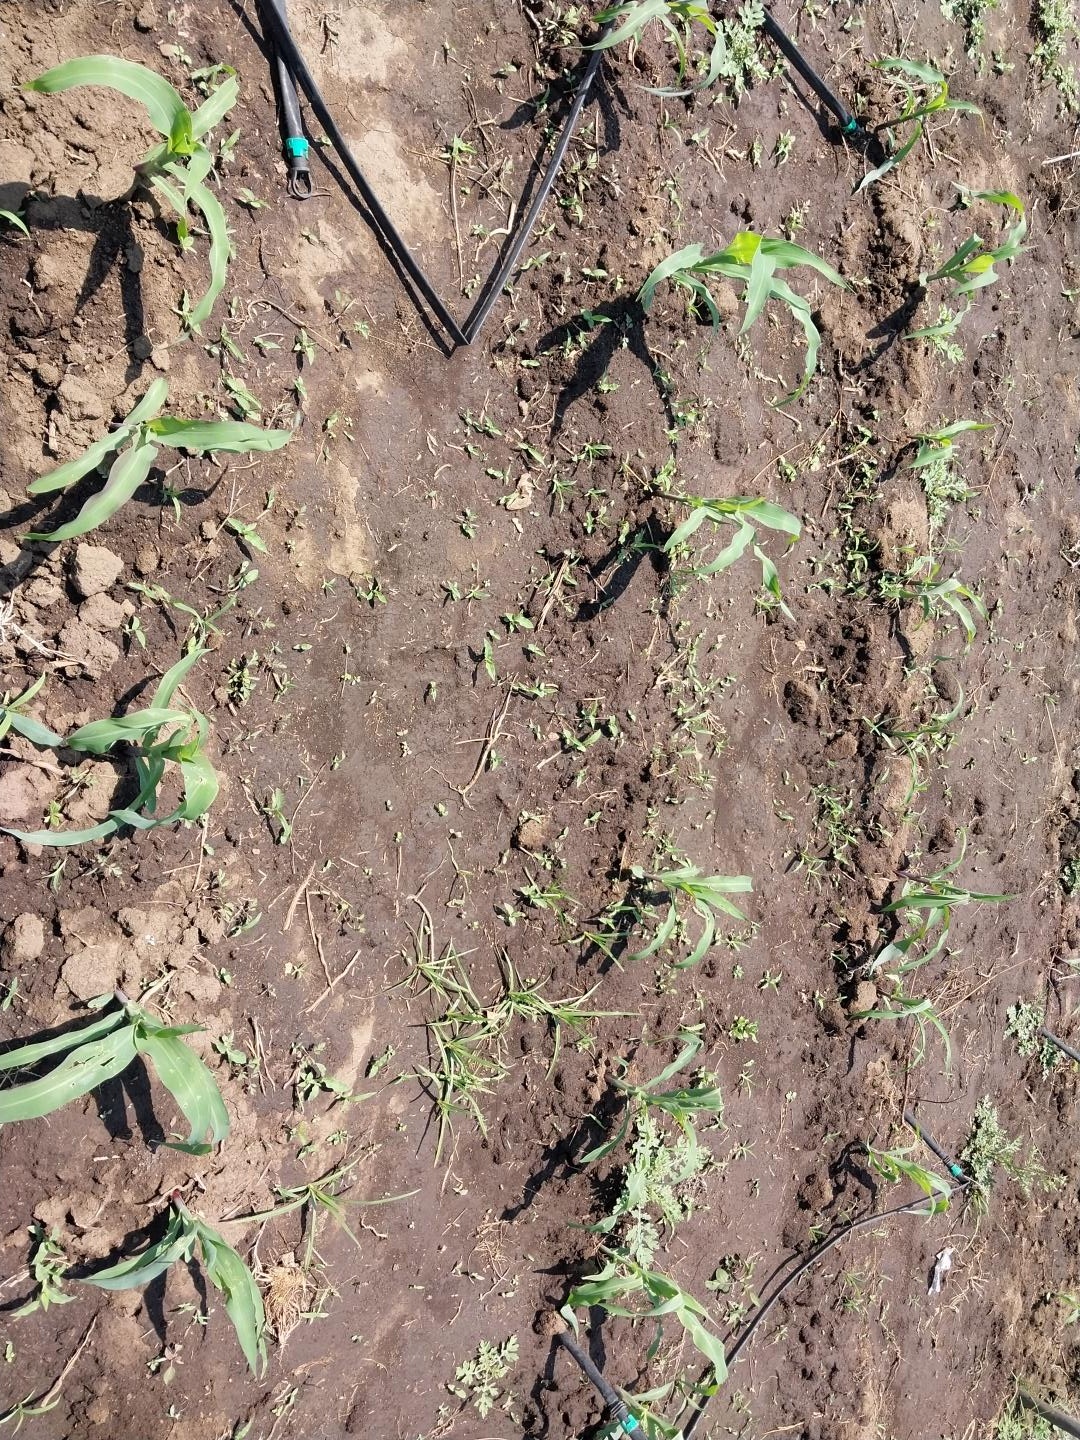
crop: maize
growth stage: emergence
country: Tanzania
